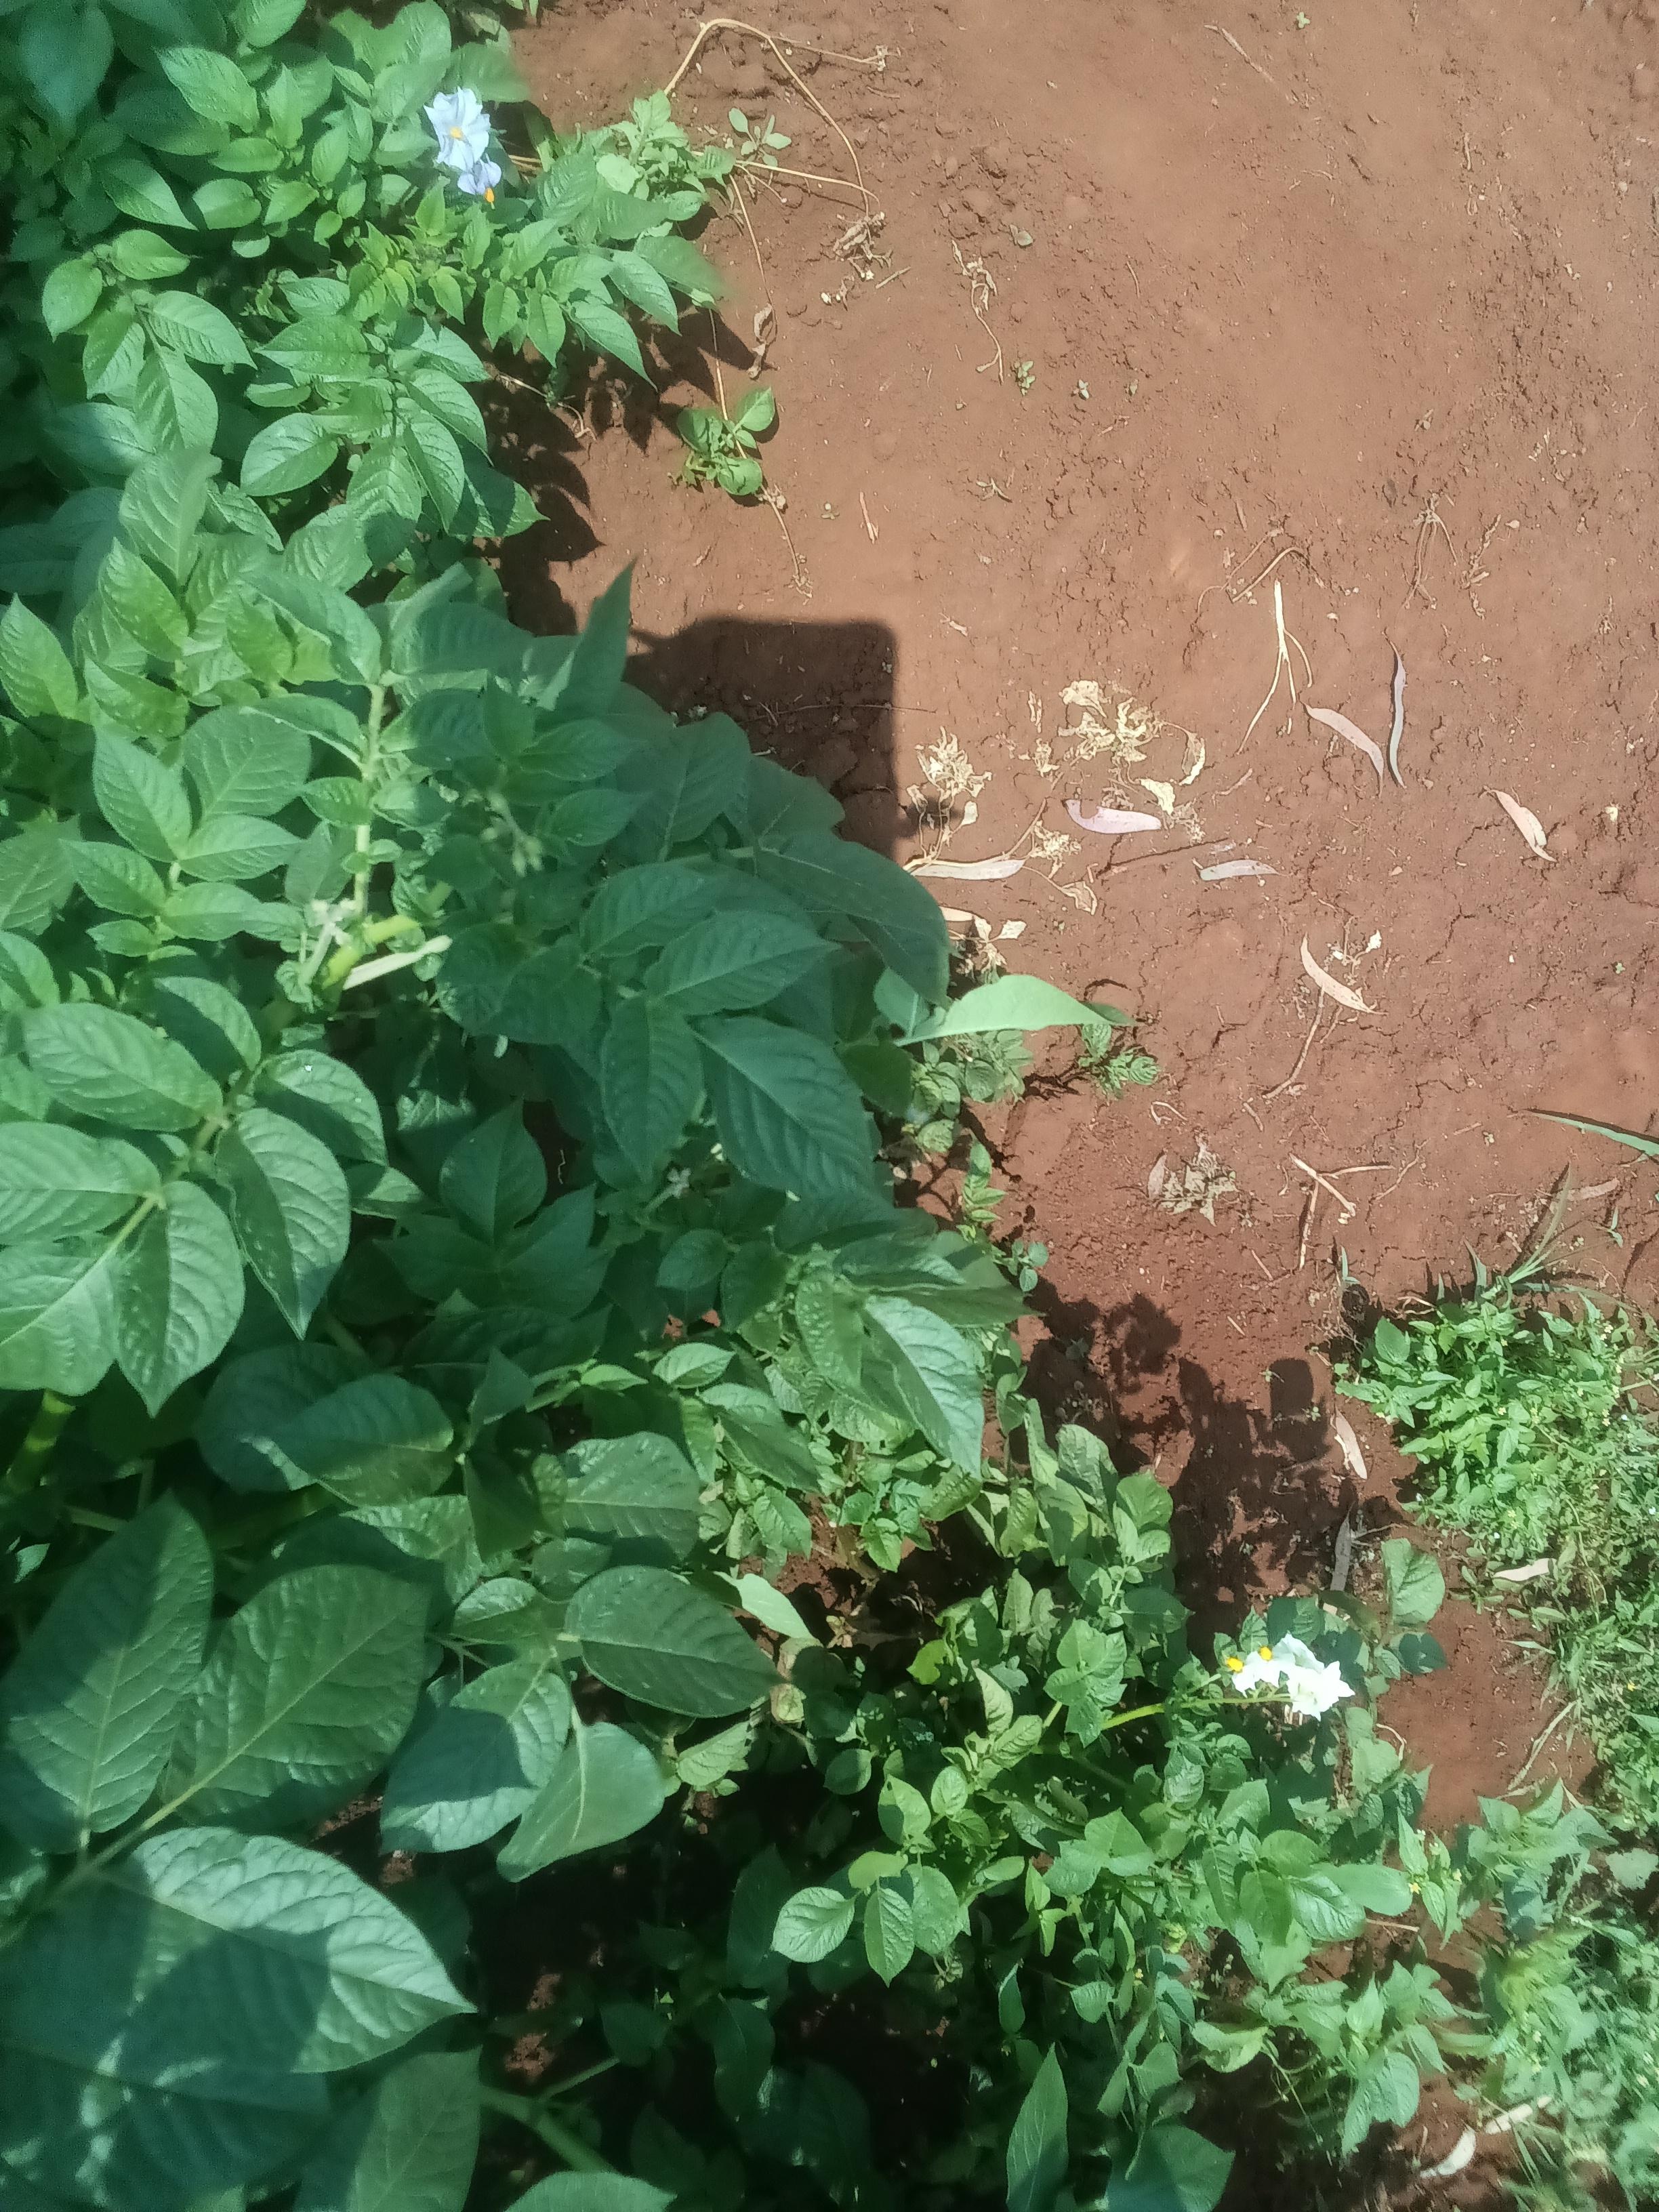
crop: potato
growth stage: maturity
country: Kenya
